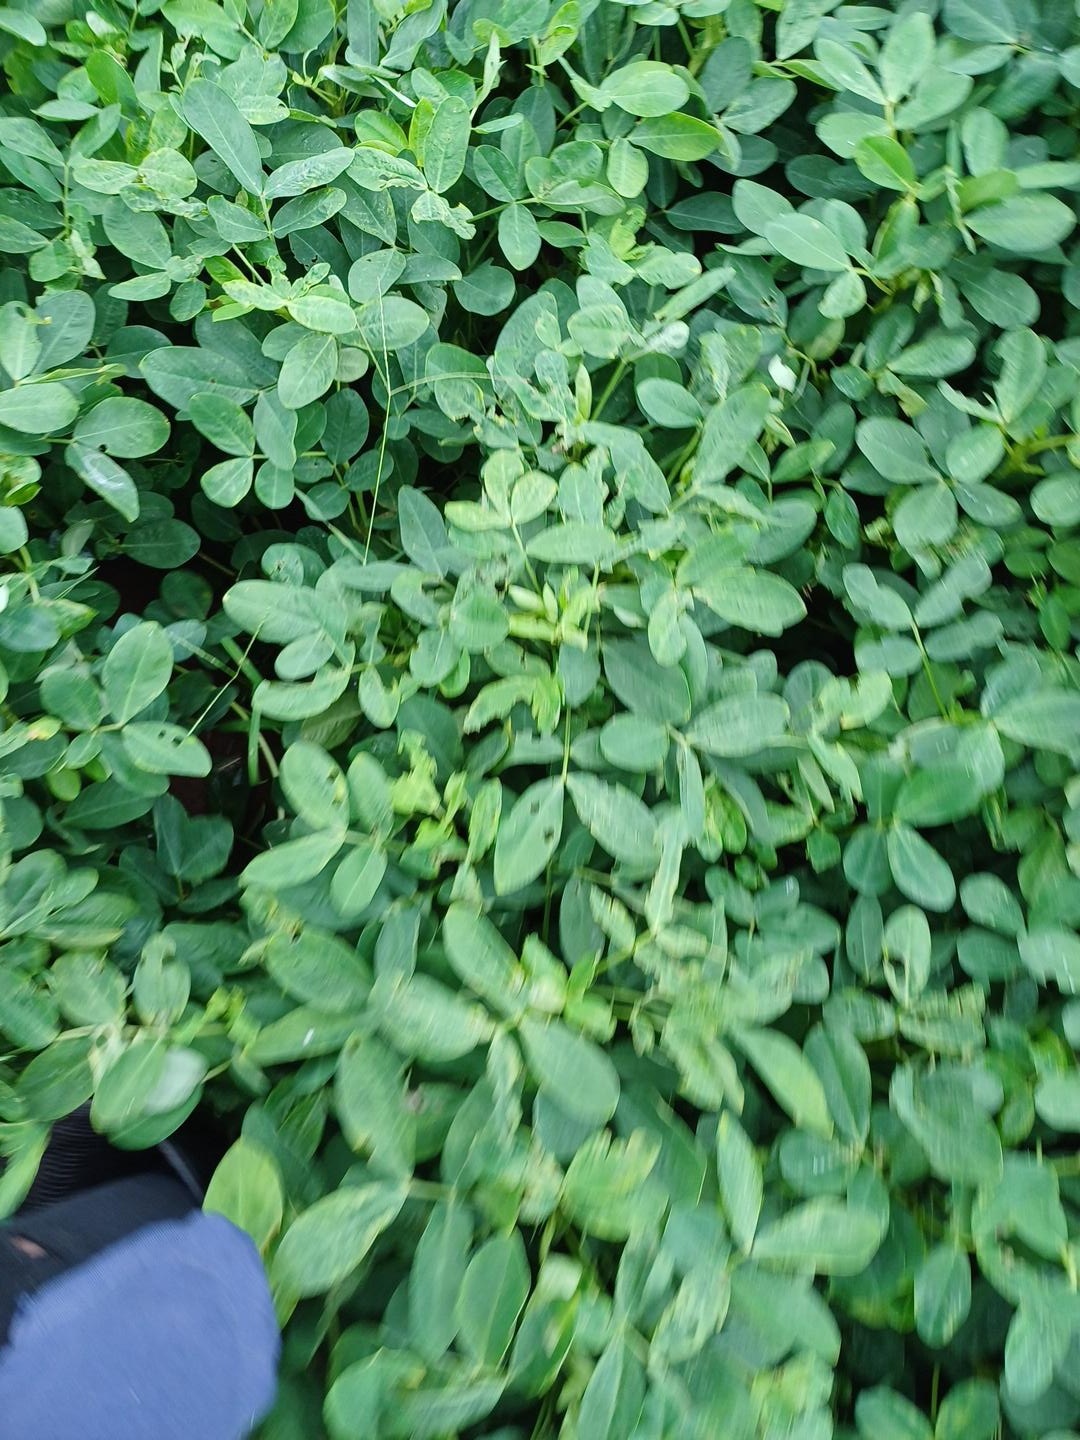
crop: groundnut
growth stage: pegging
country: Kenya
